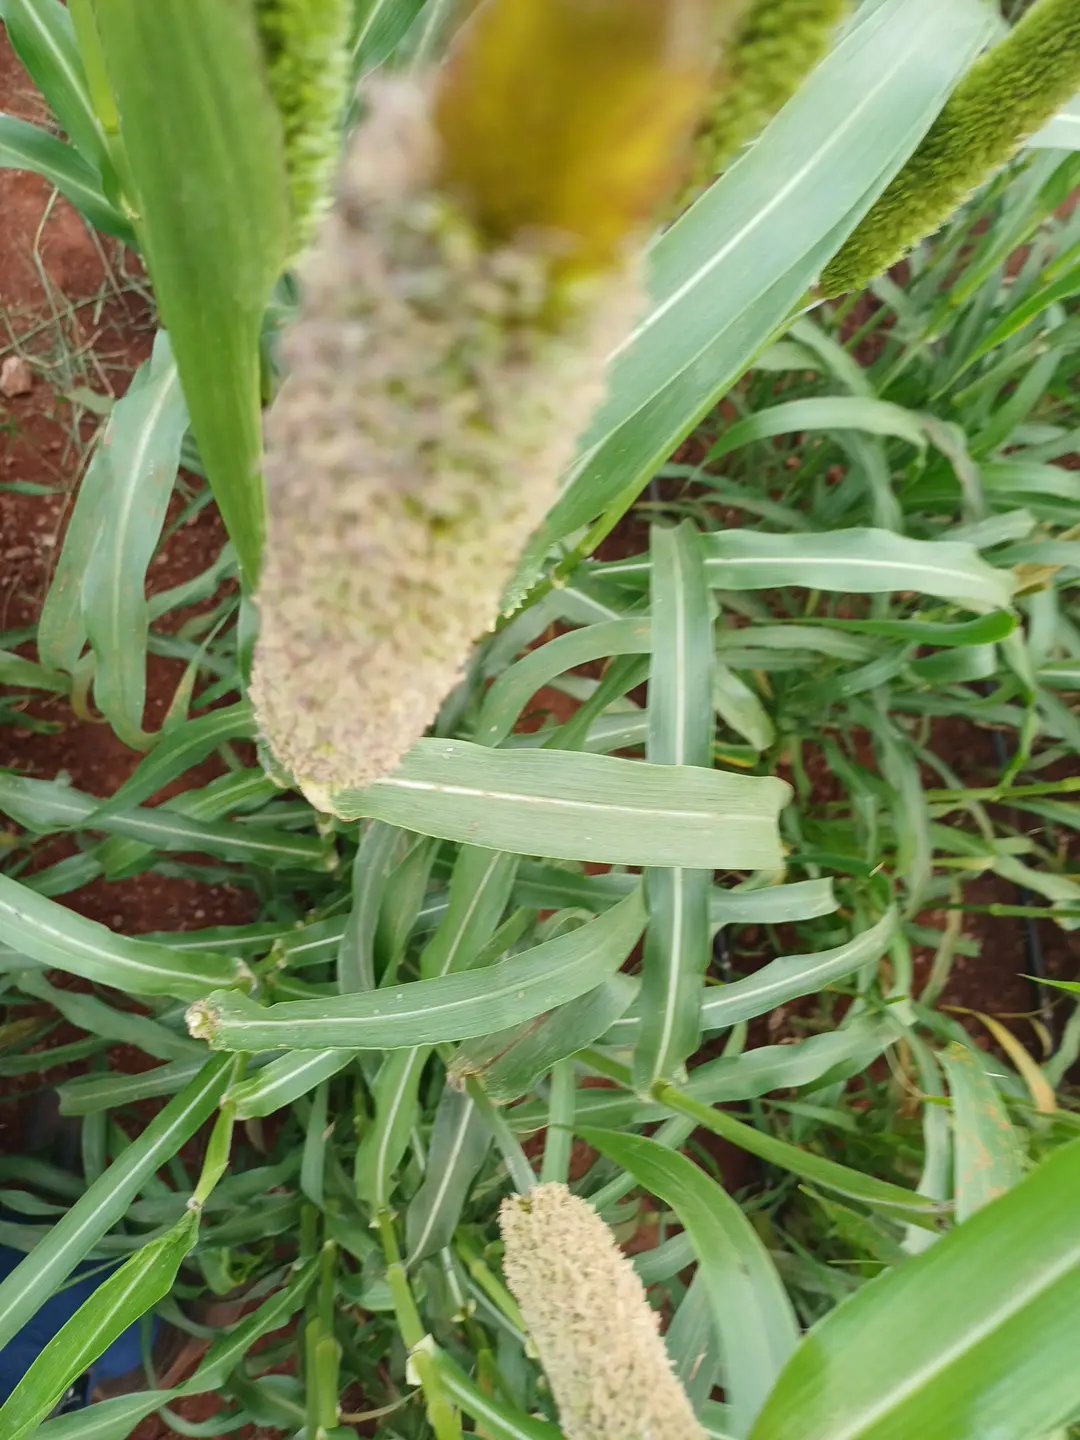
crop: pearl millet
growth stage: flowering
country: Kenya
